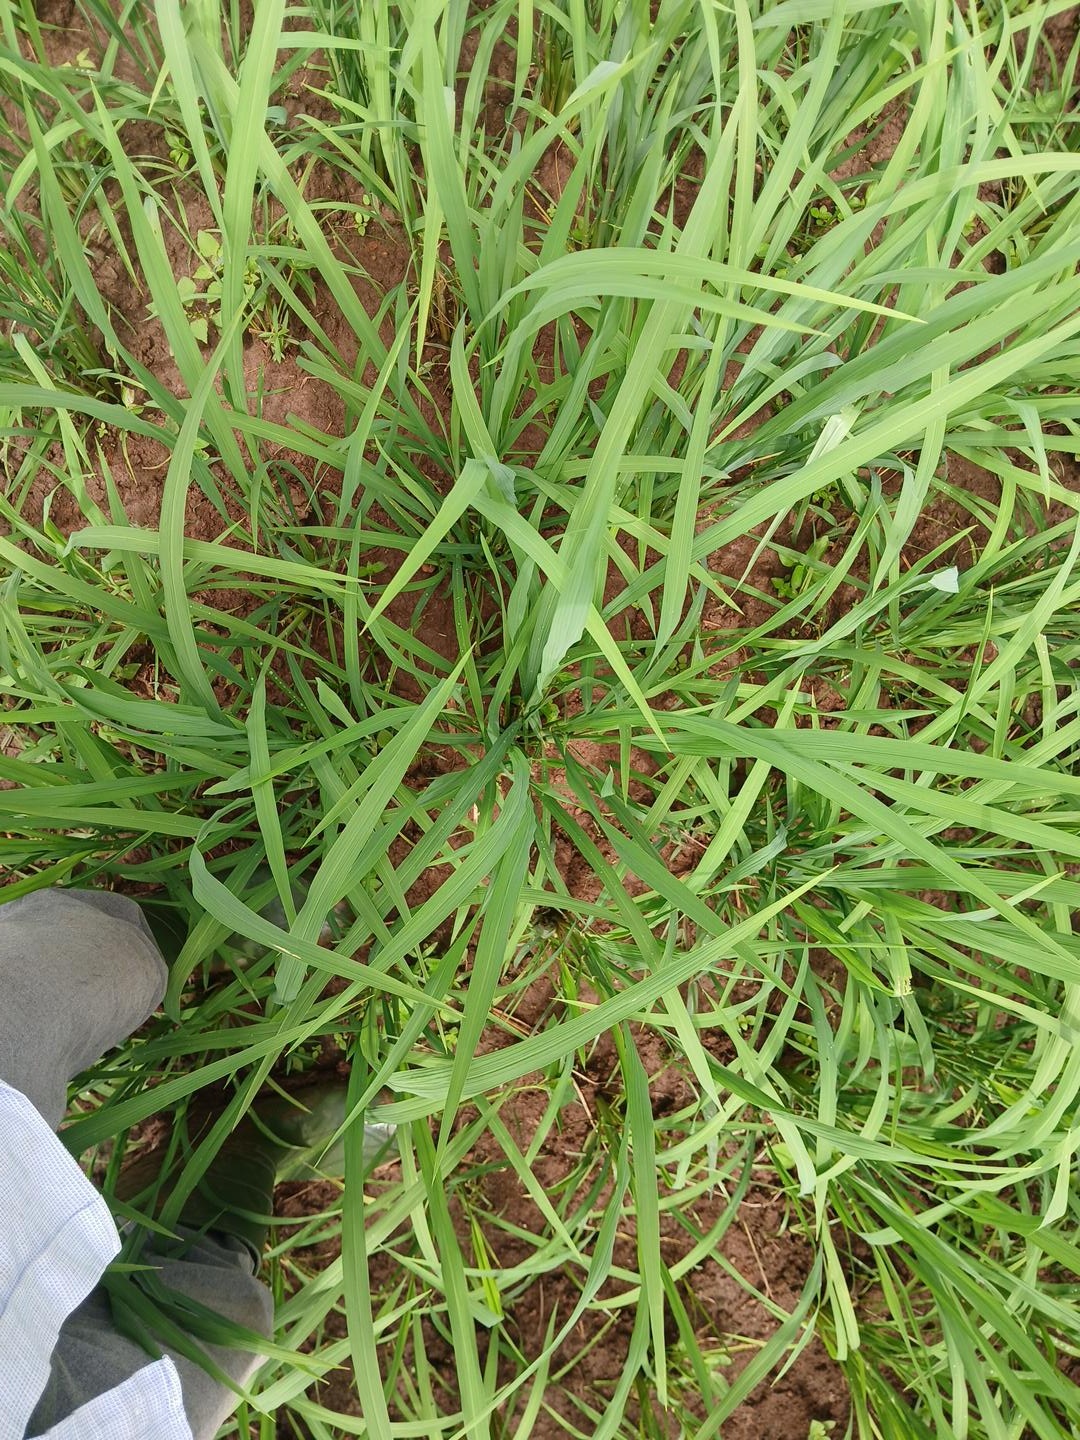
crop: rice
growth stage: elongation stem
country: Côte d'Ivoire
